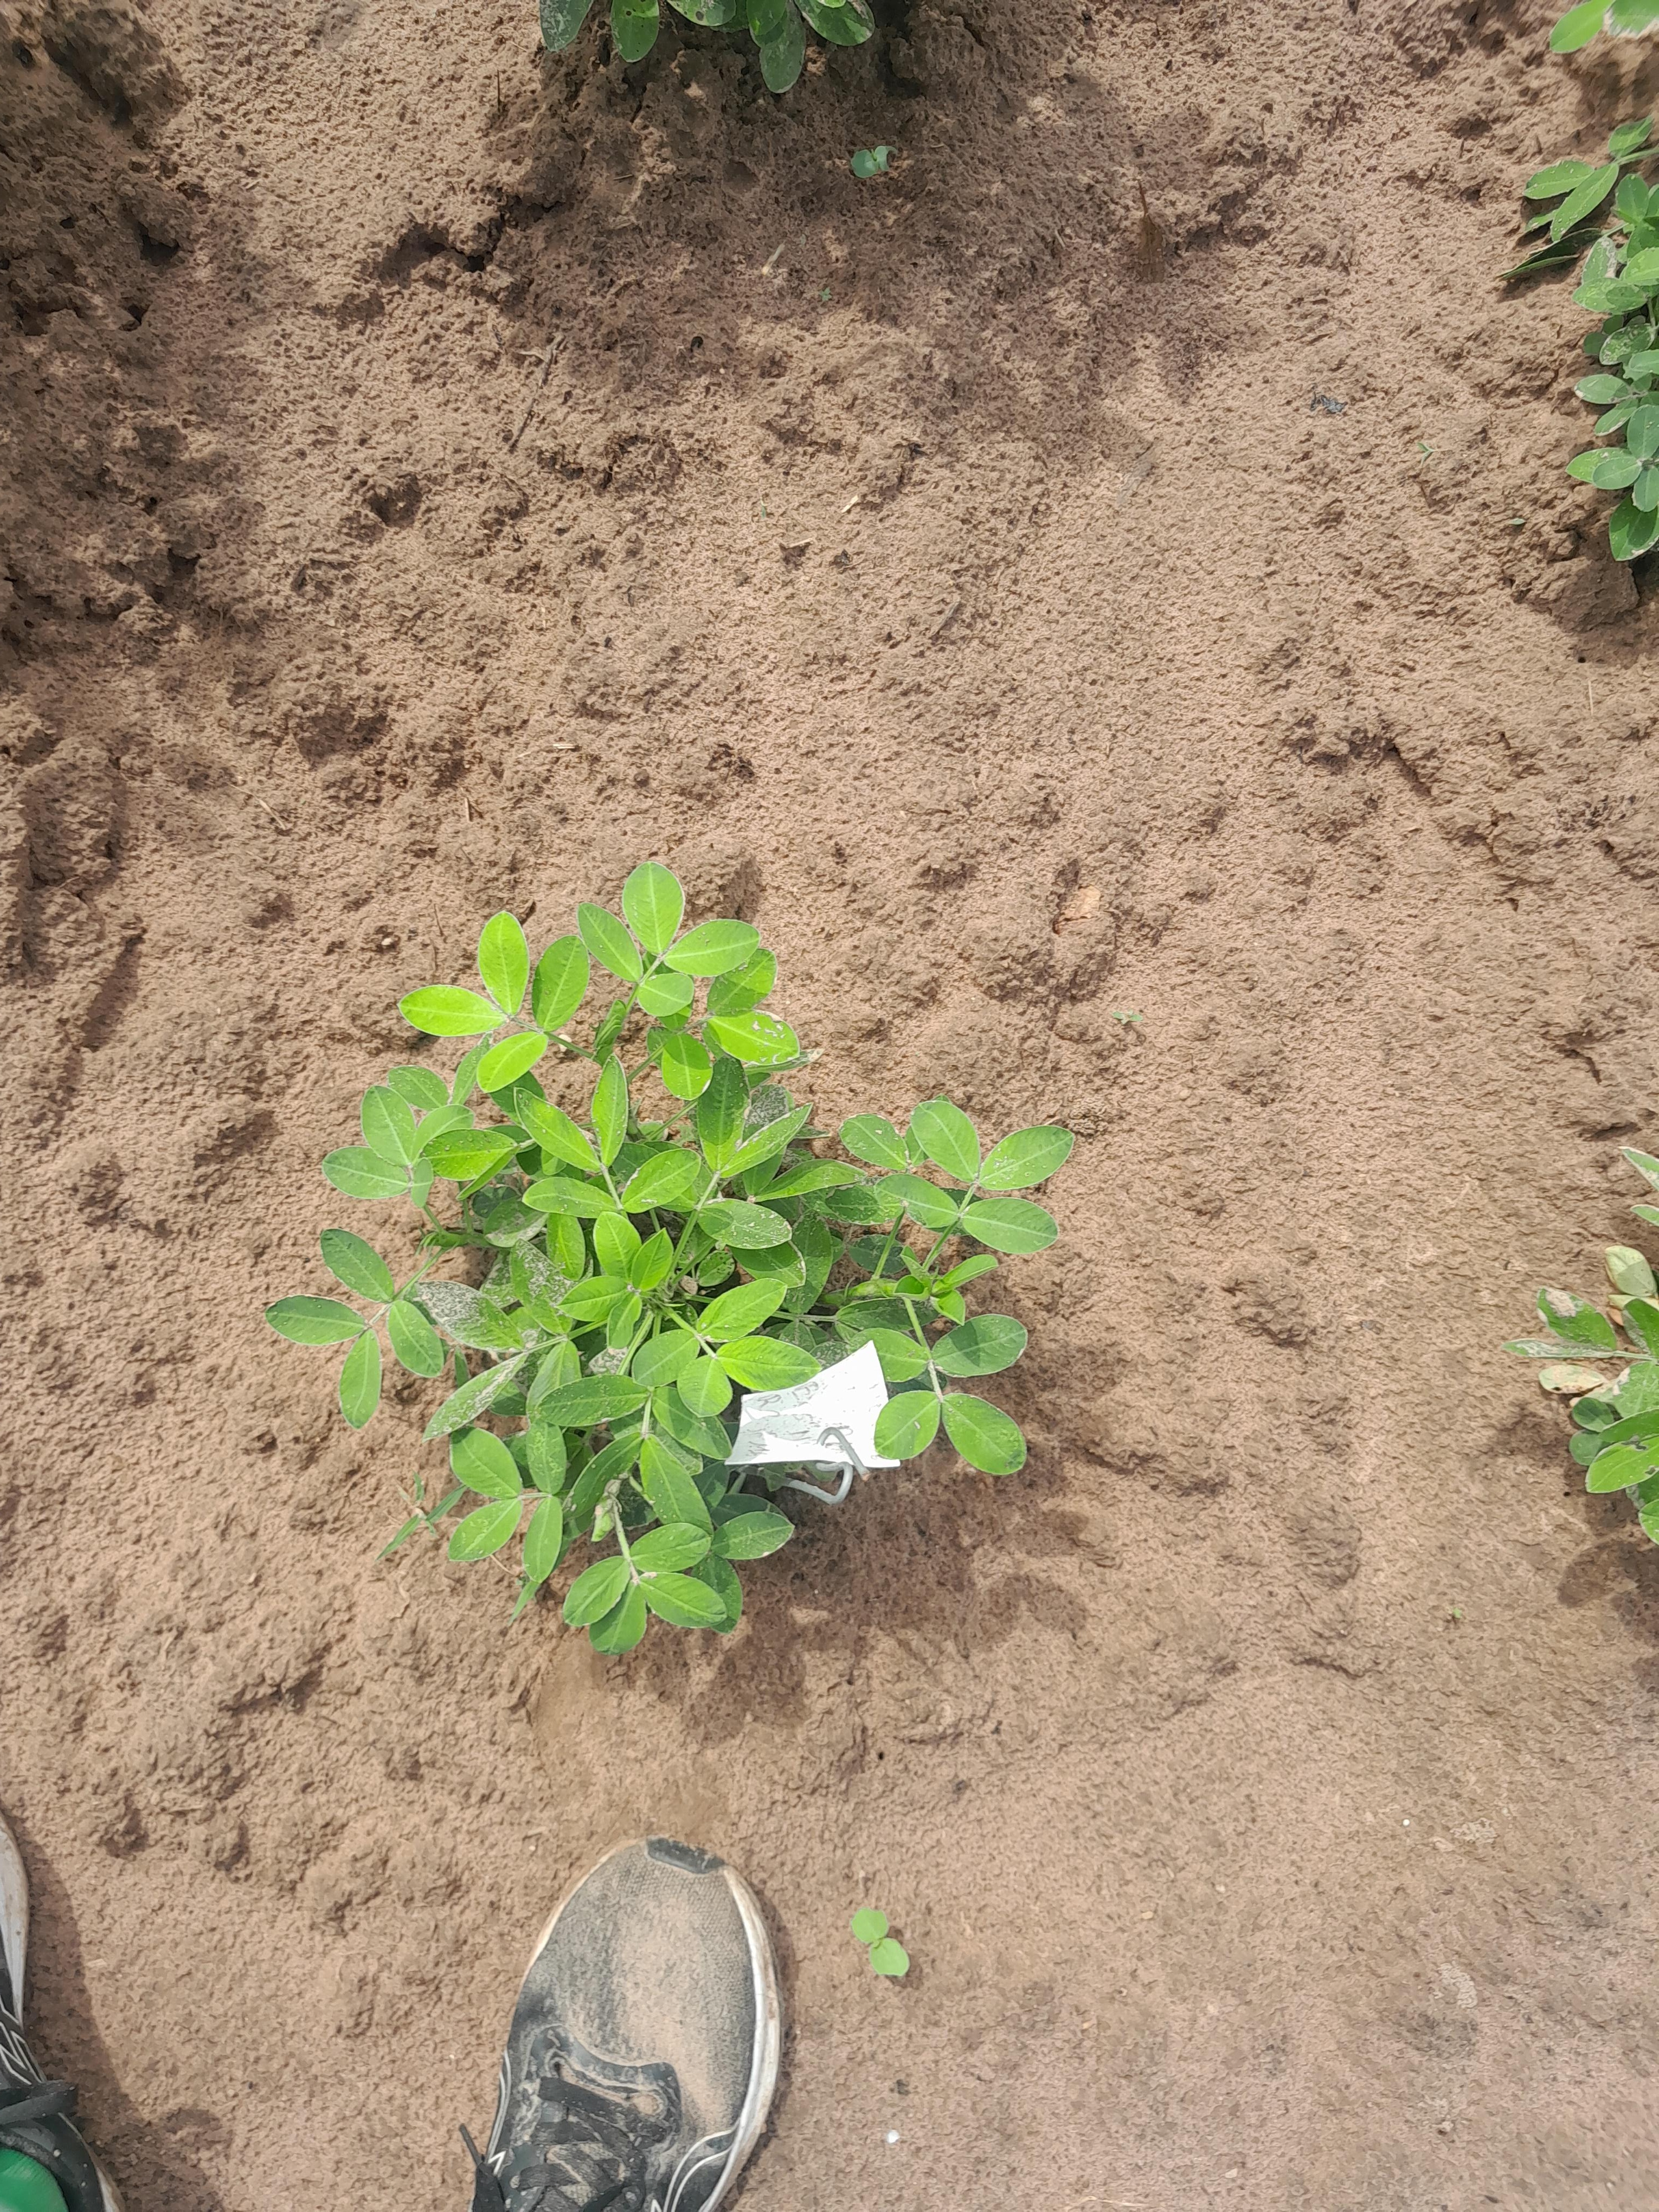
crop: groundnut
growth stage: flowering
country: Senegal
